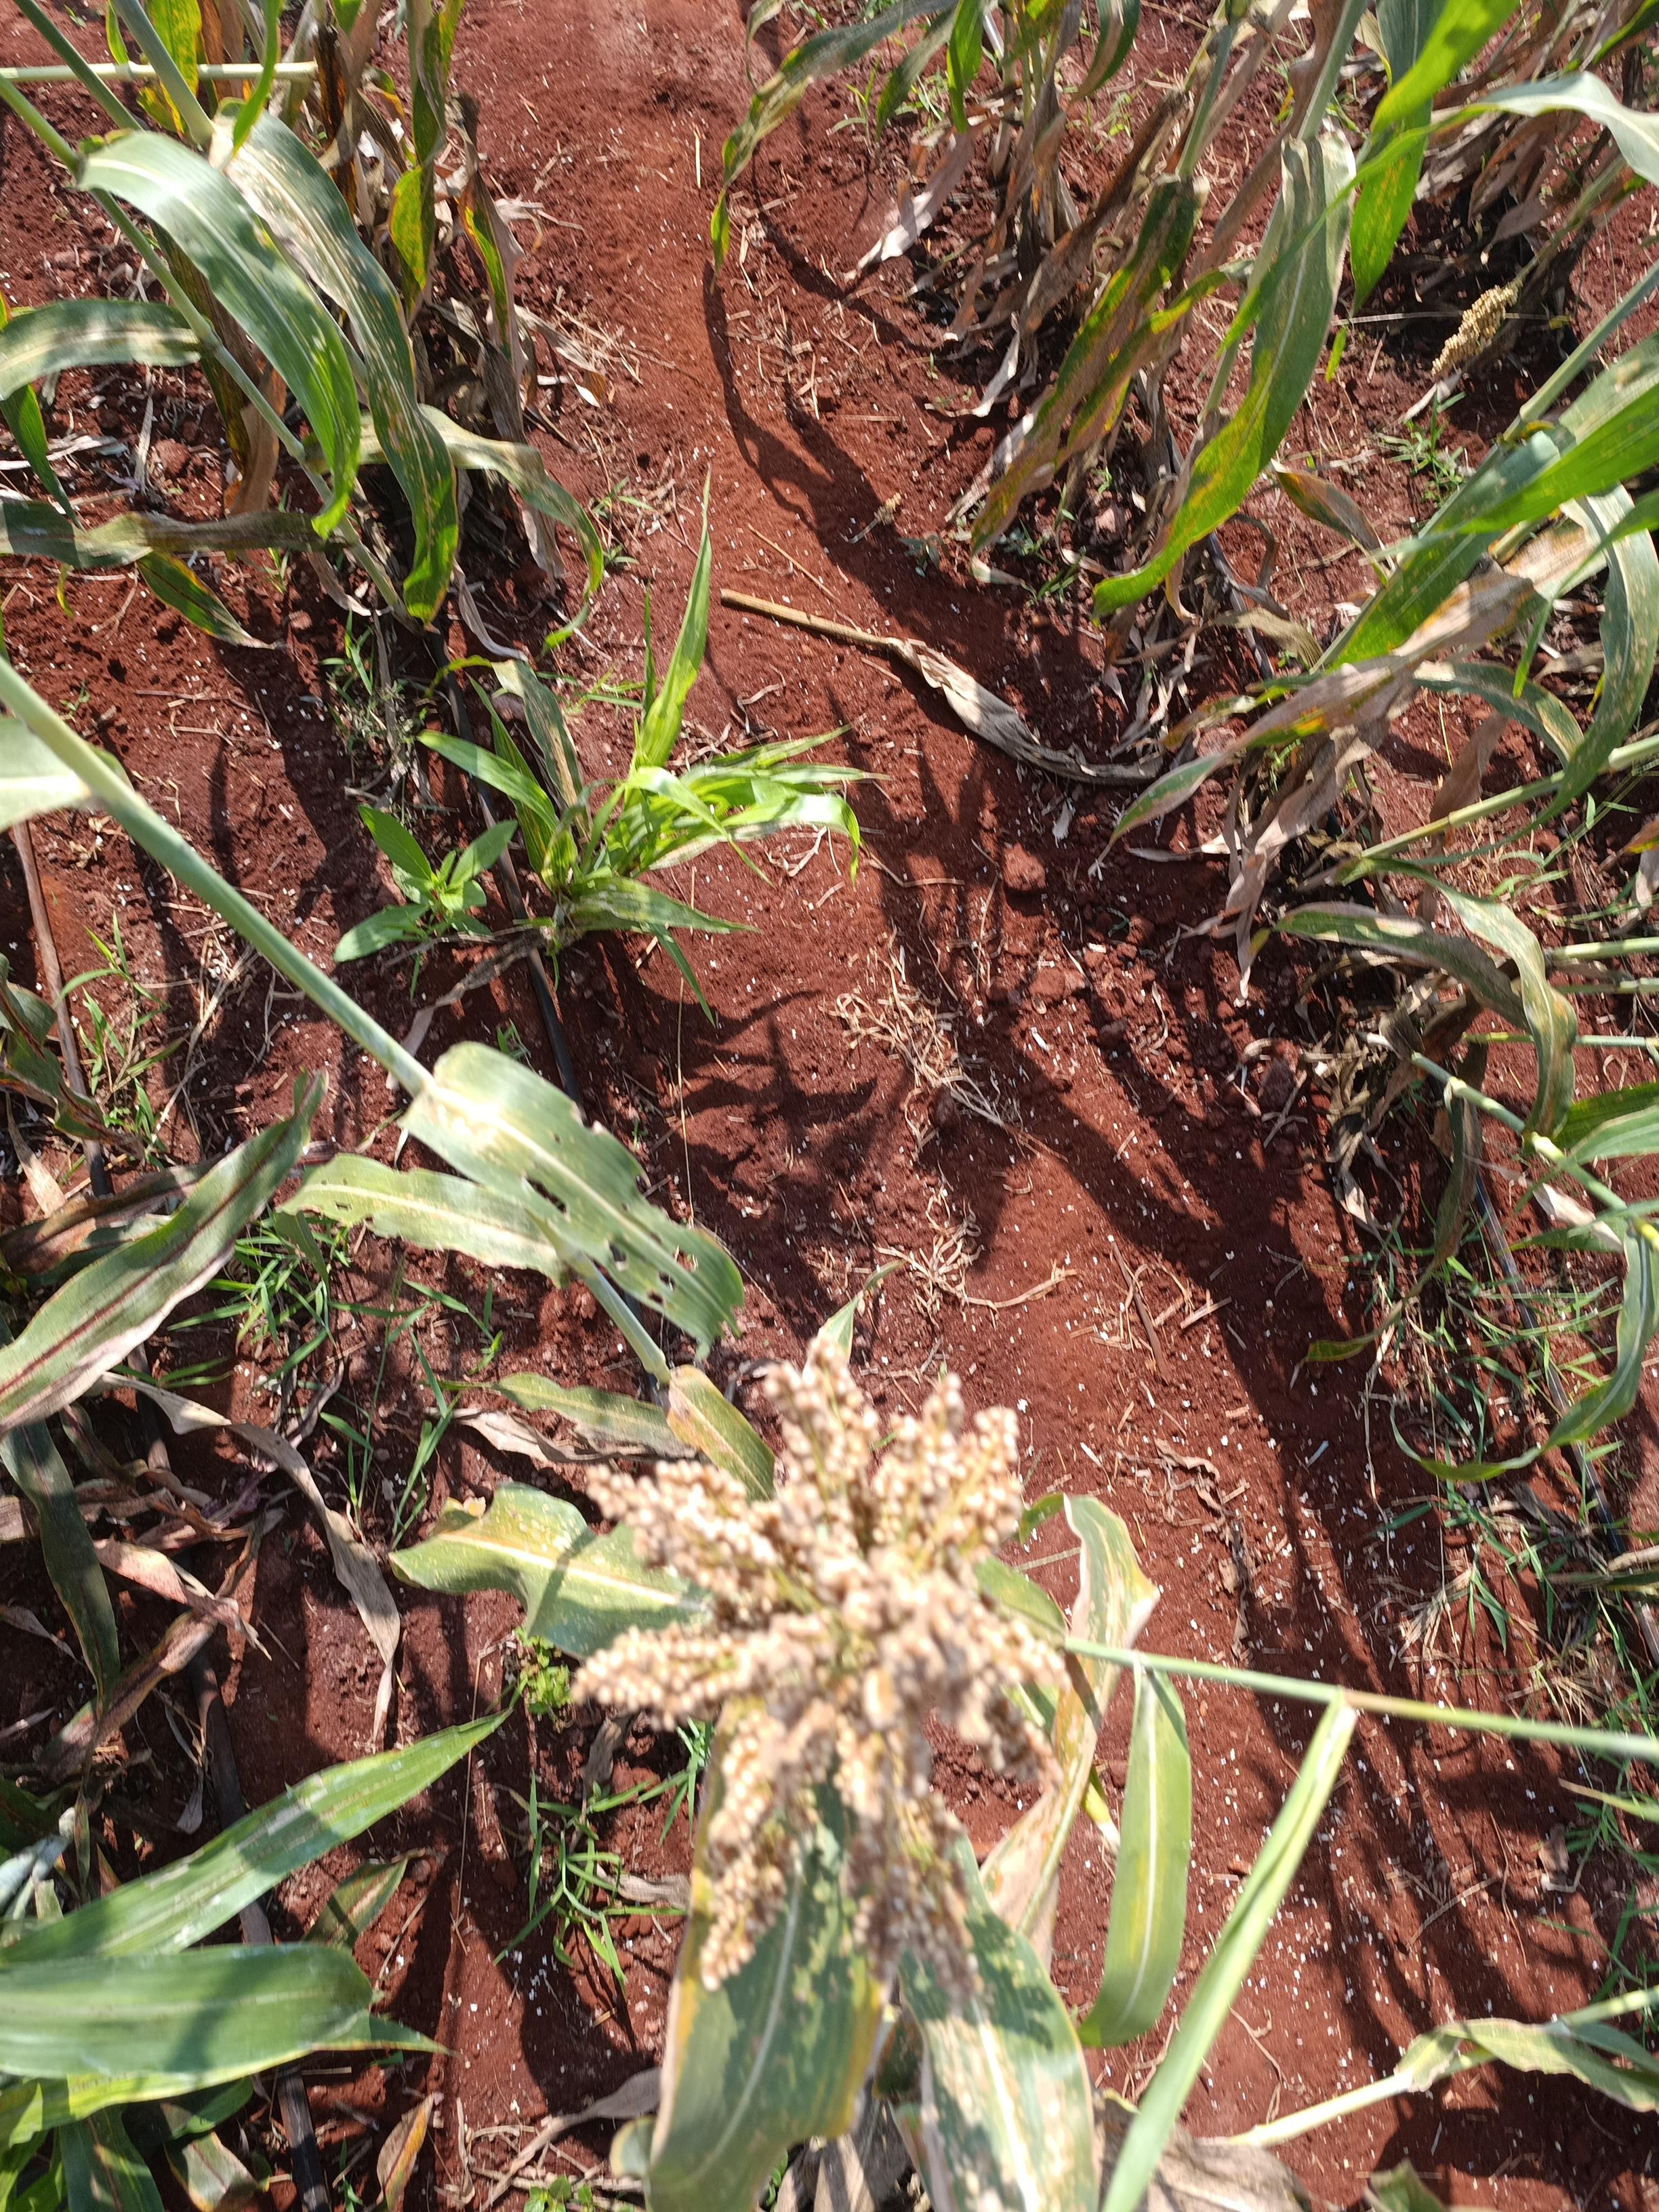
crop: sorghum
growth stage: maturity
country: Kenya
